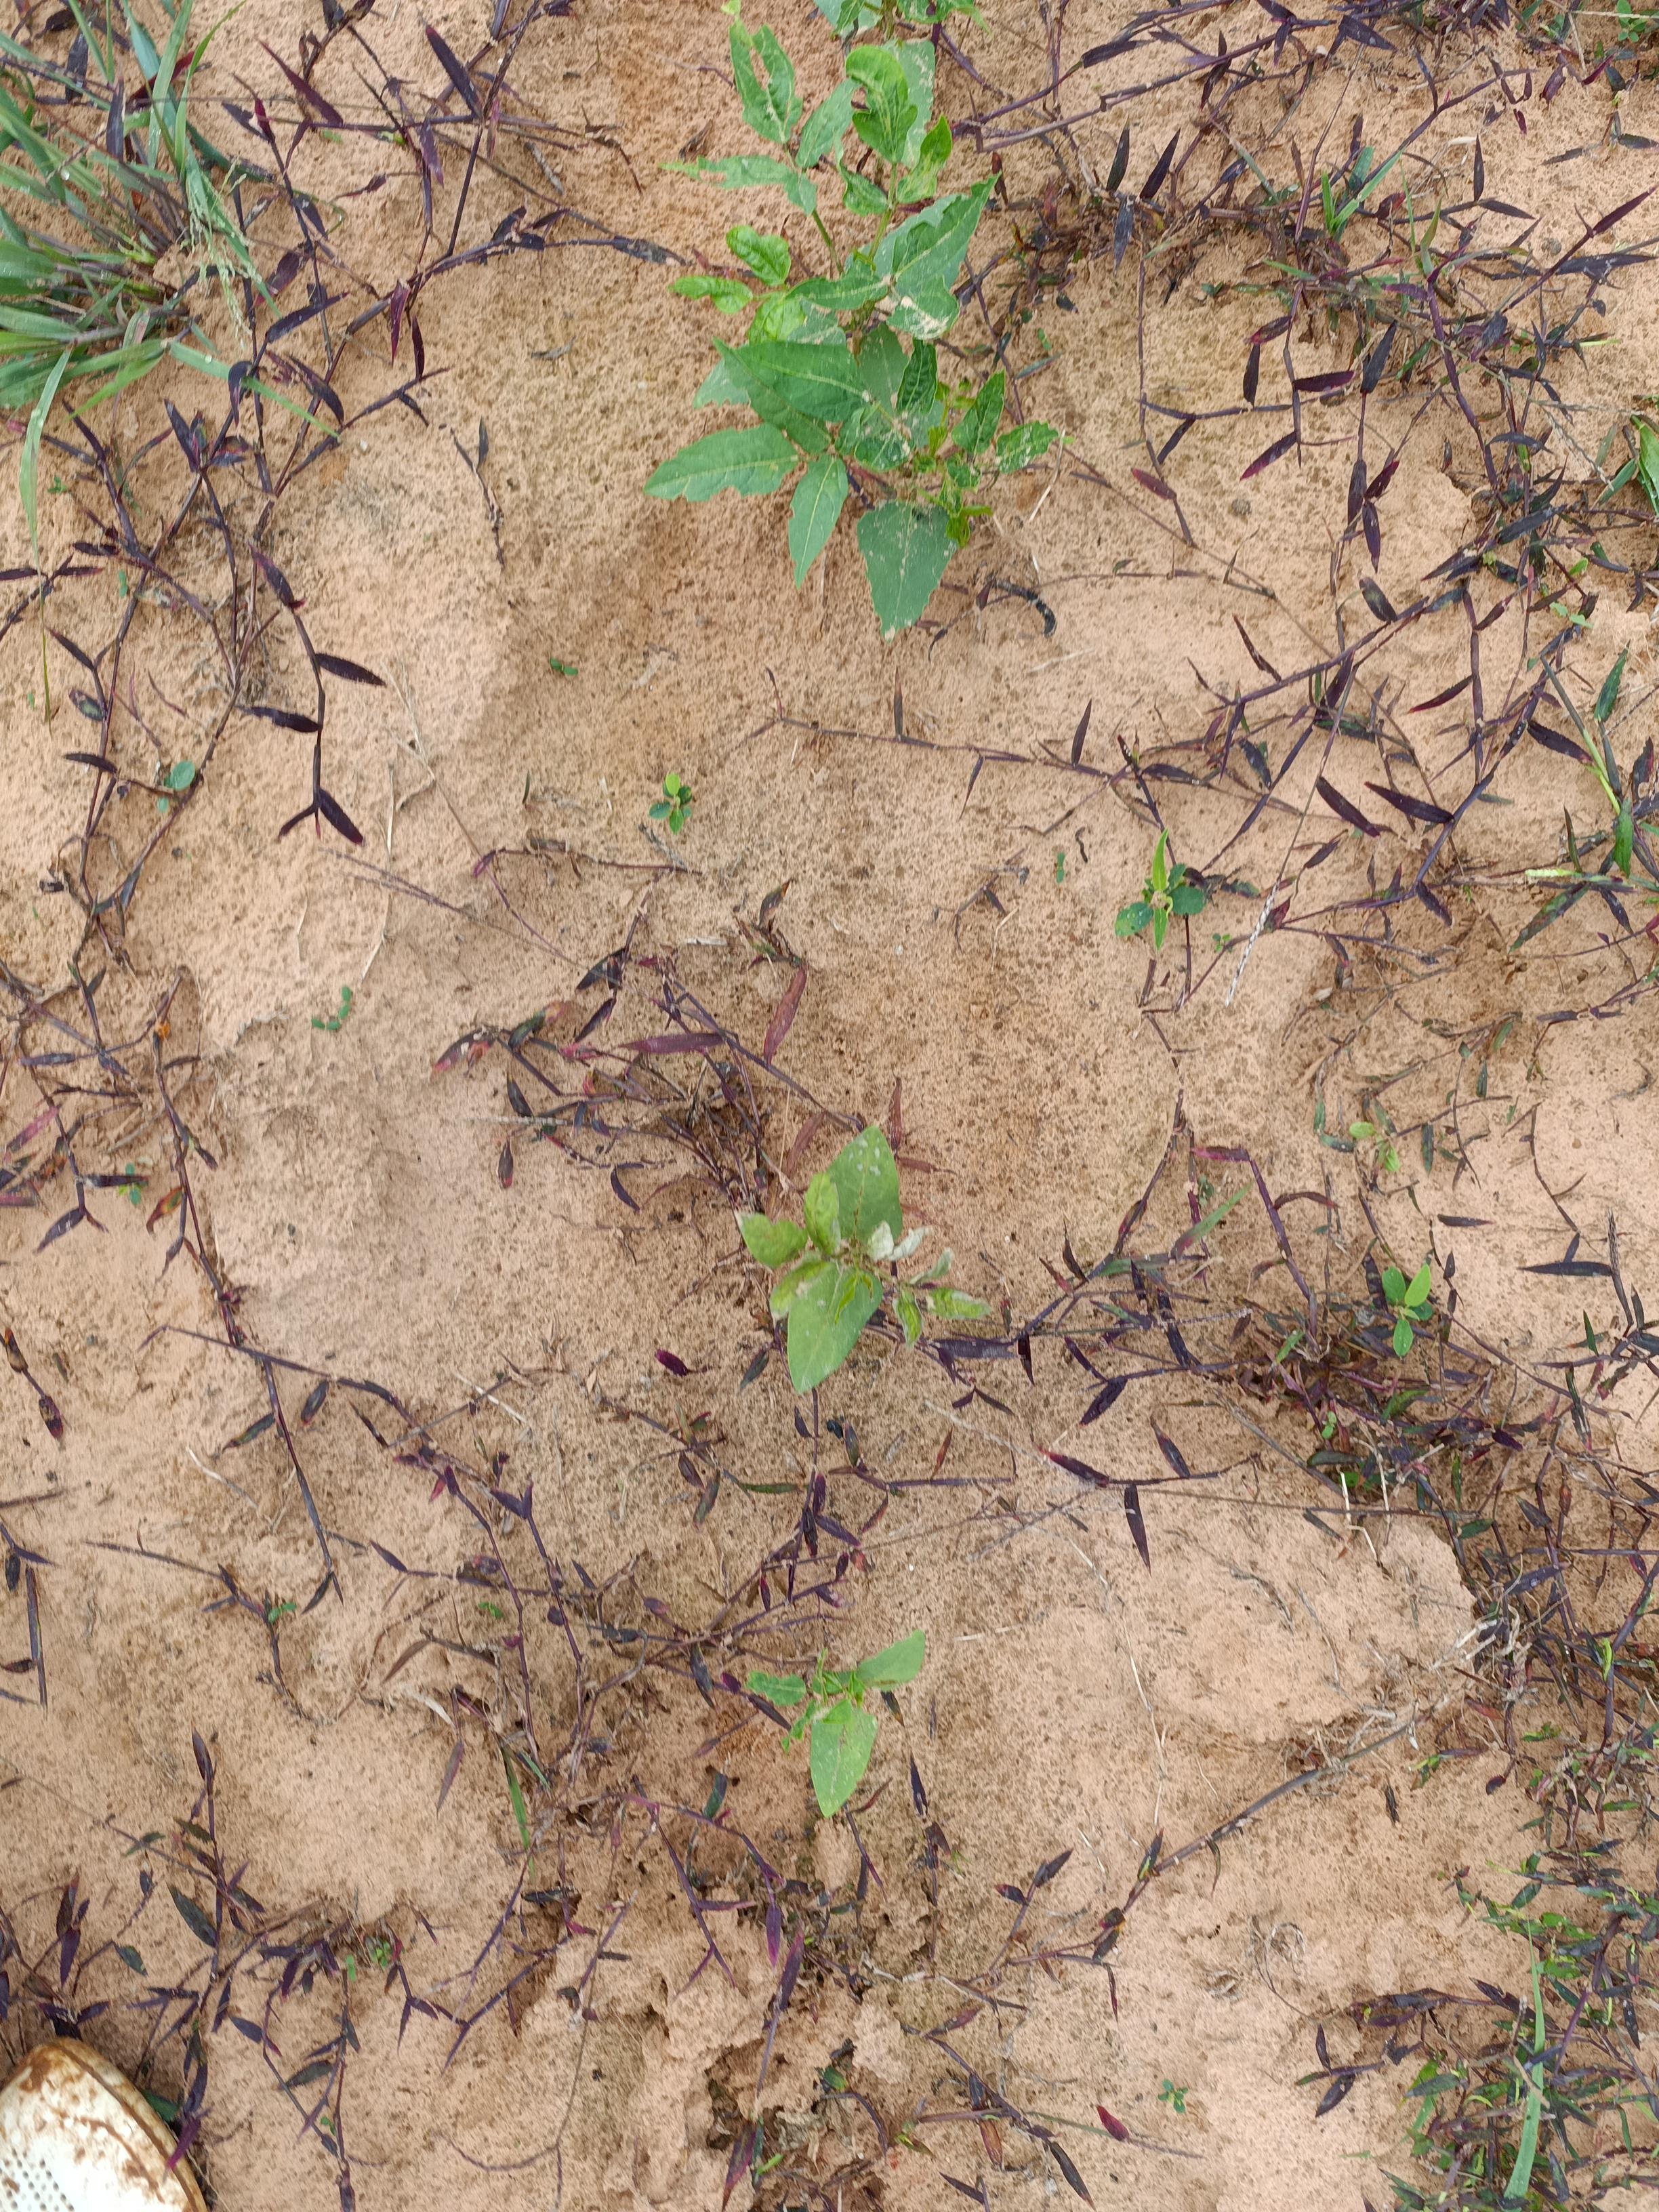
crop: cowpea
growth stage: emergence
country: Nigeria
